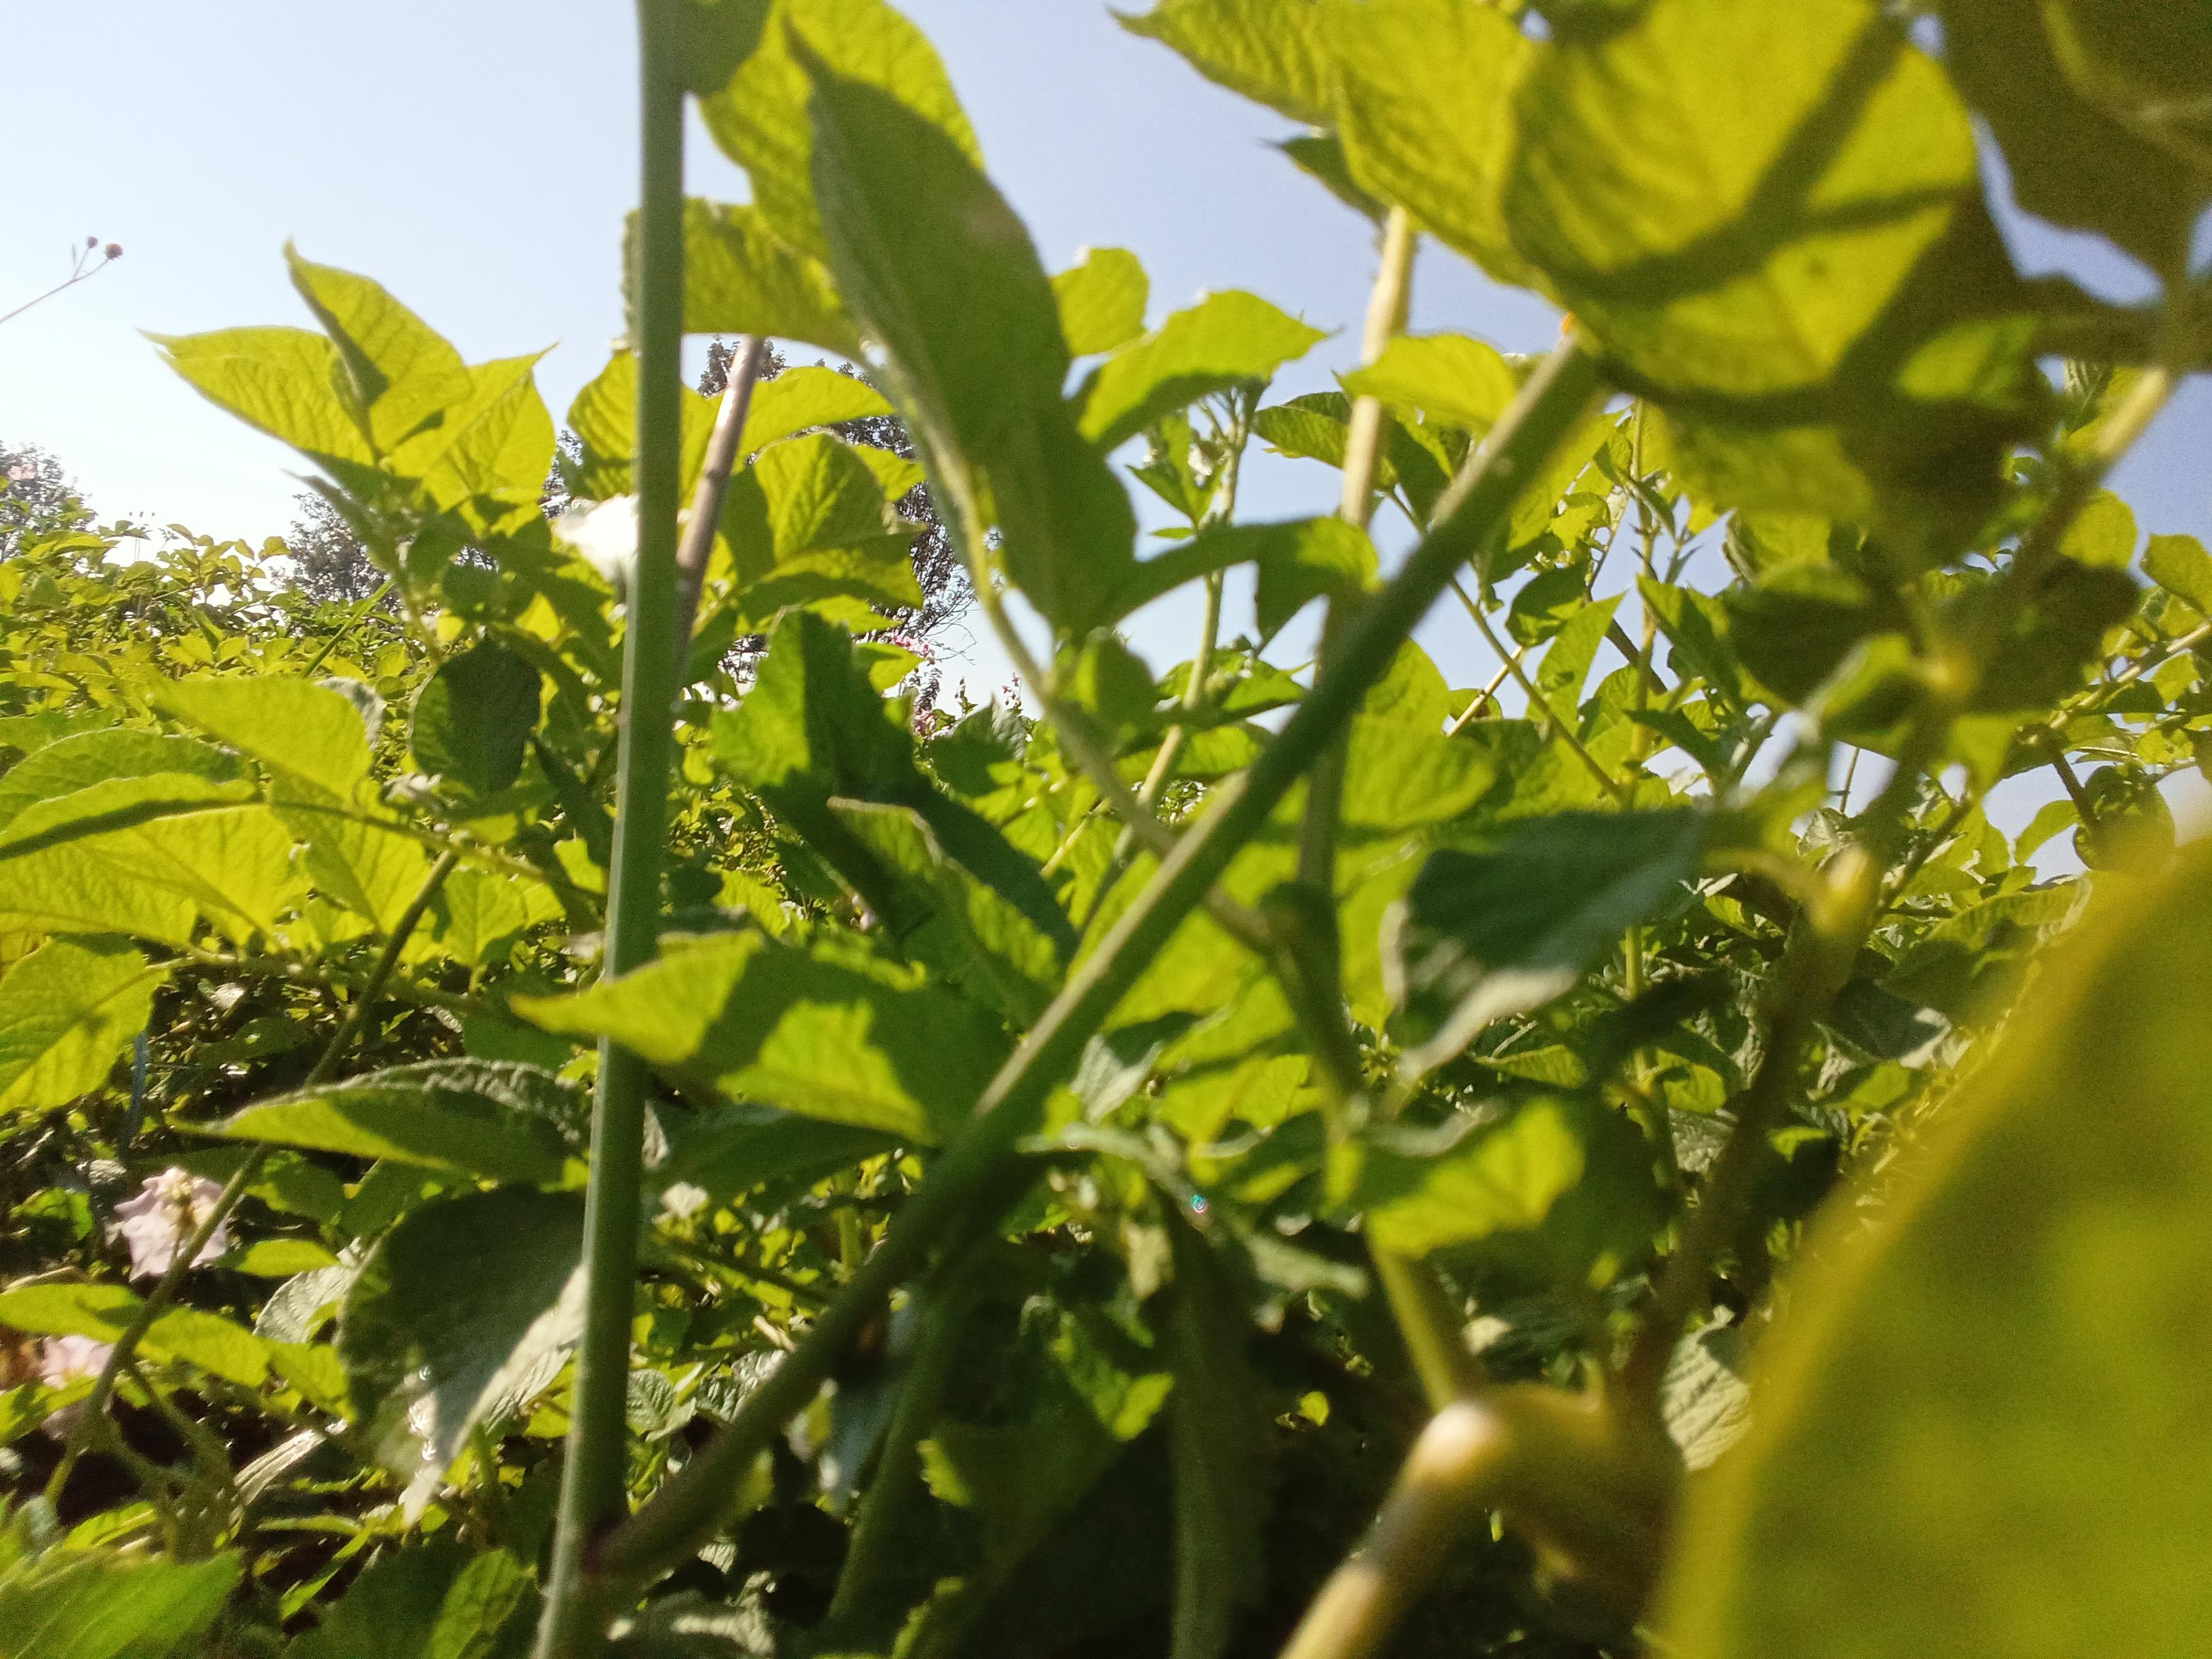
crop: potato
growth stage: flowering
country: Kenya
